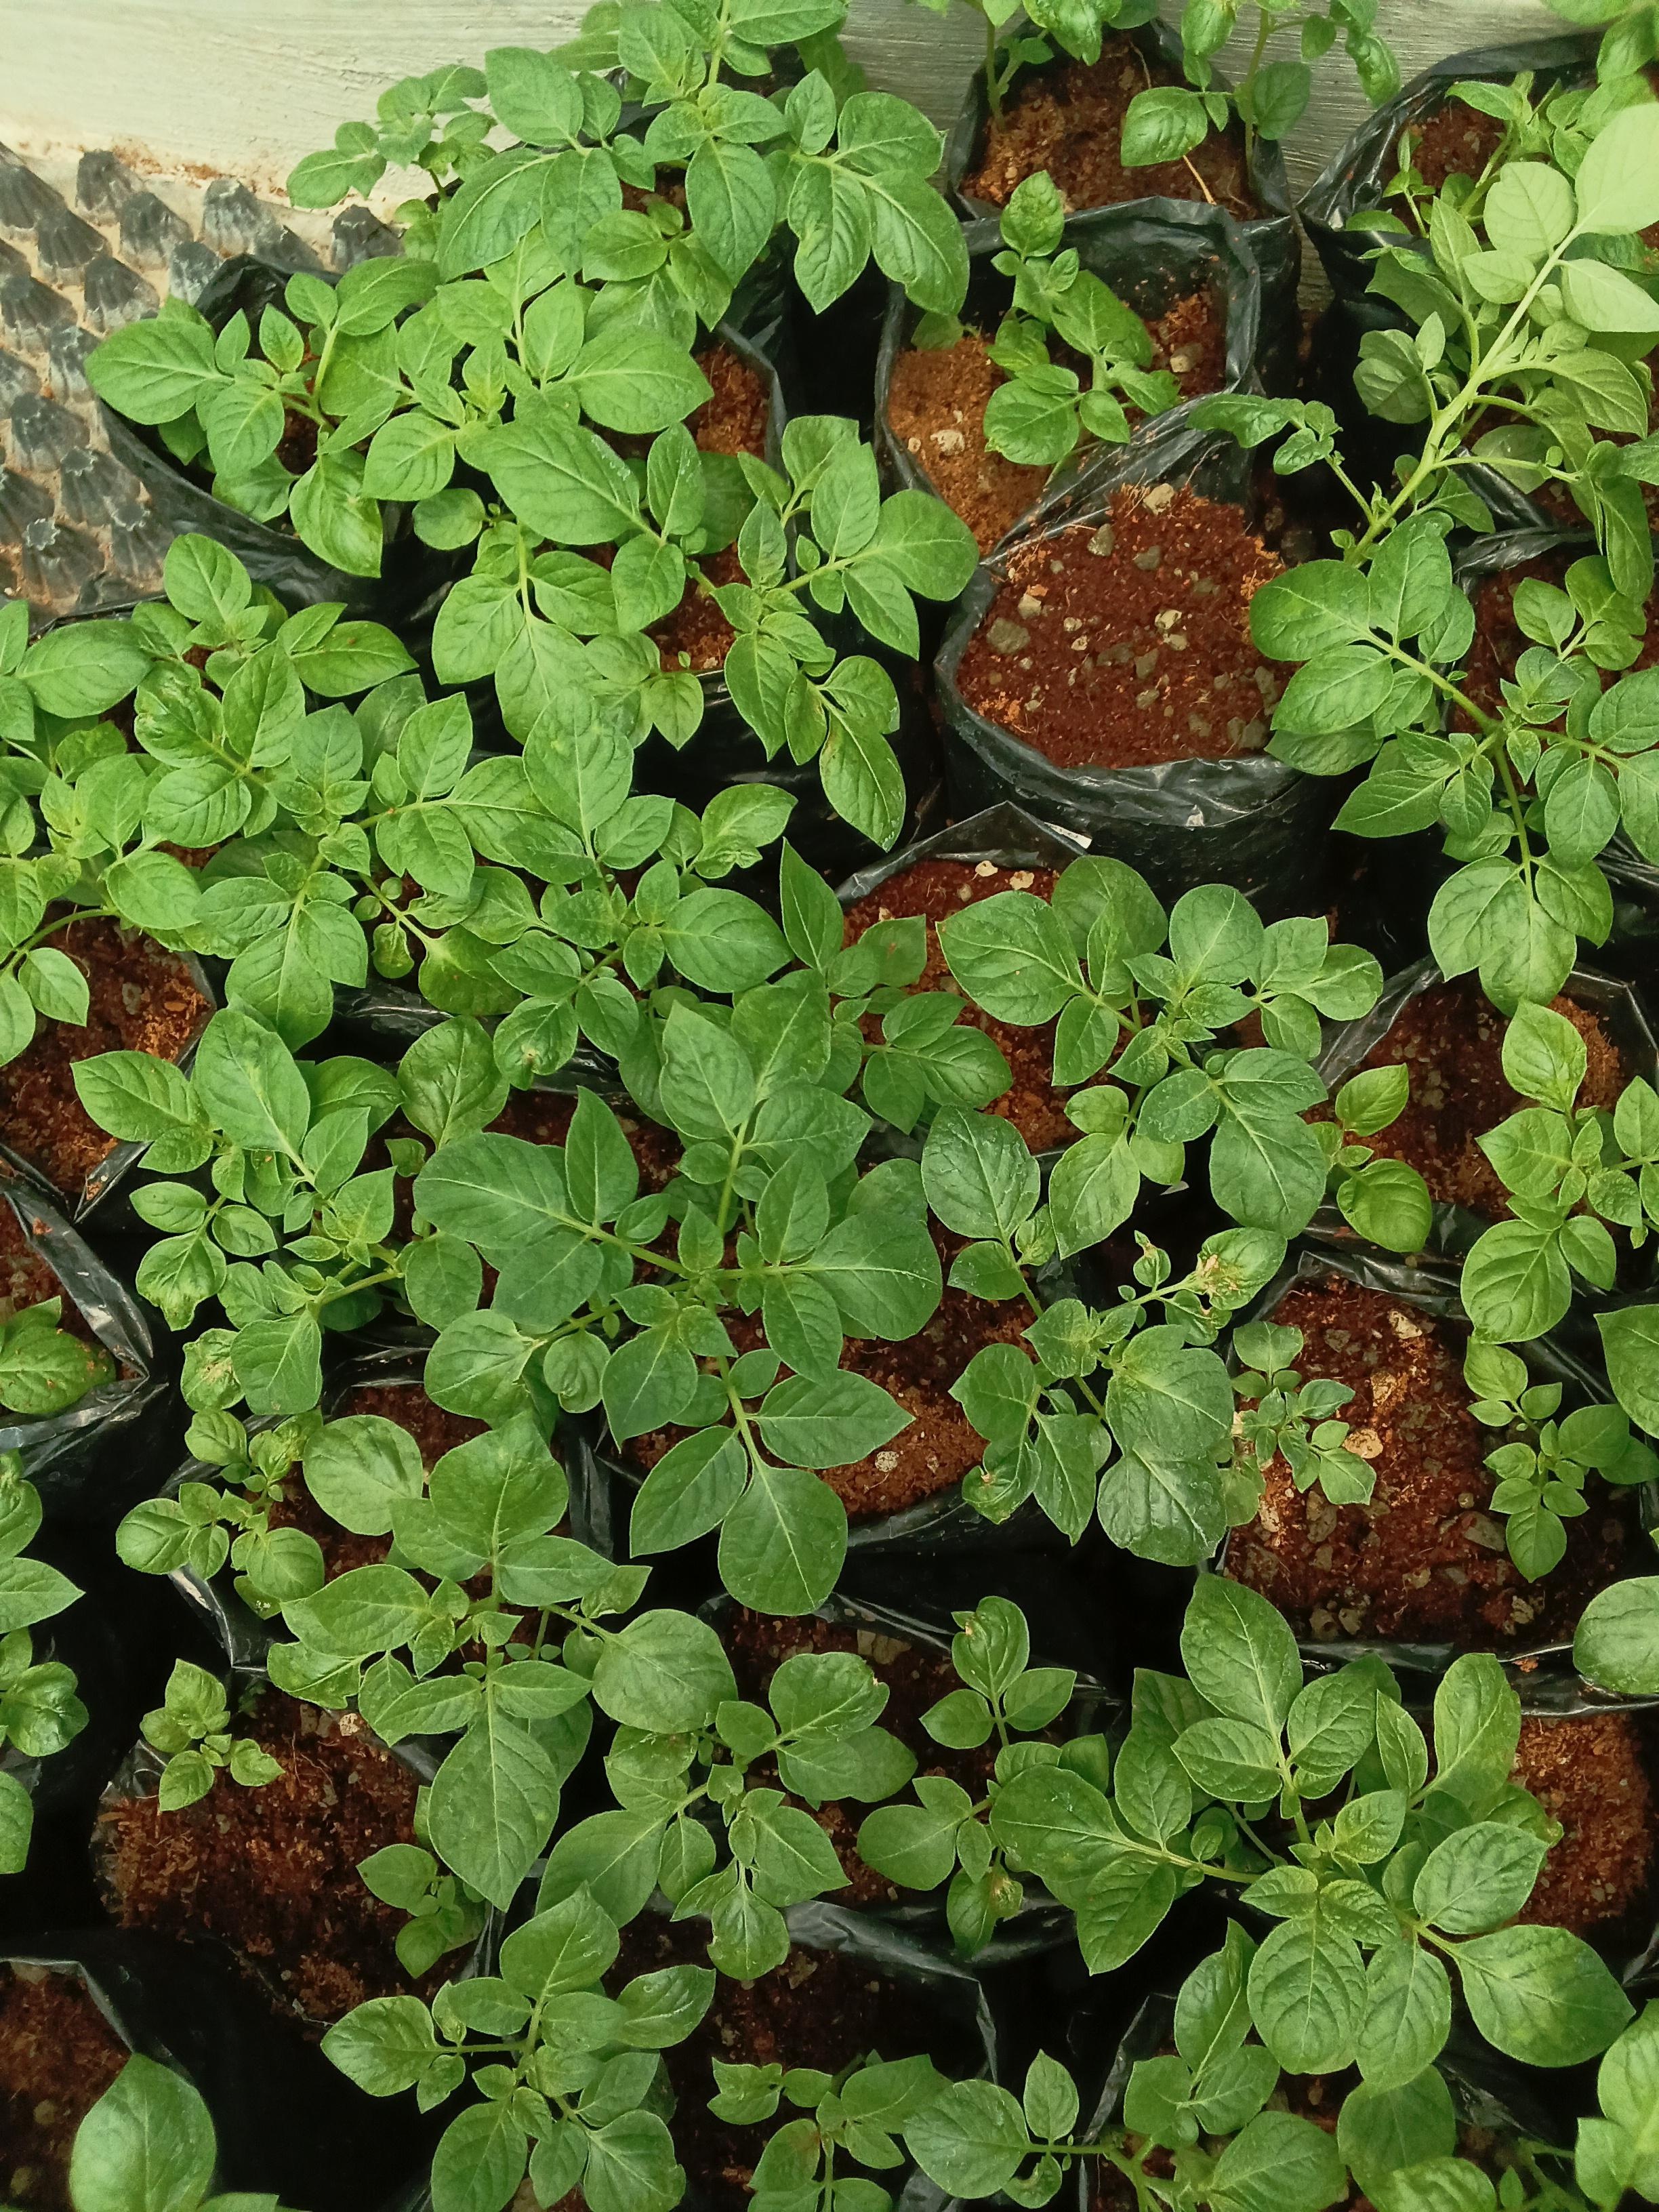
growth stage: emergence sucker
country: Kenya
